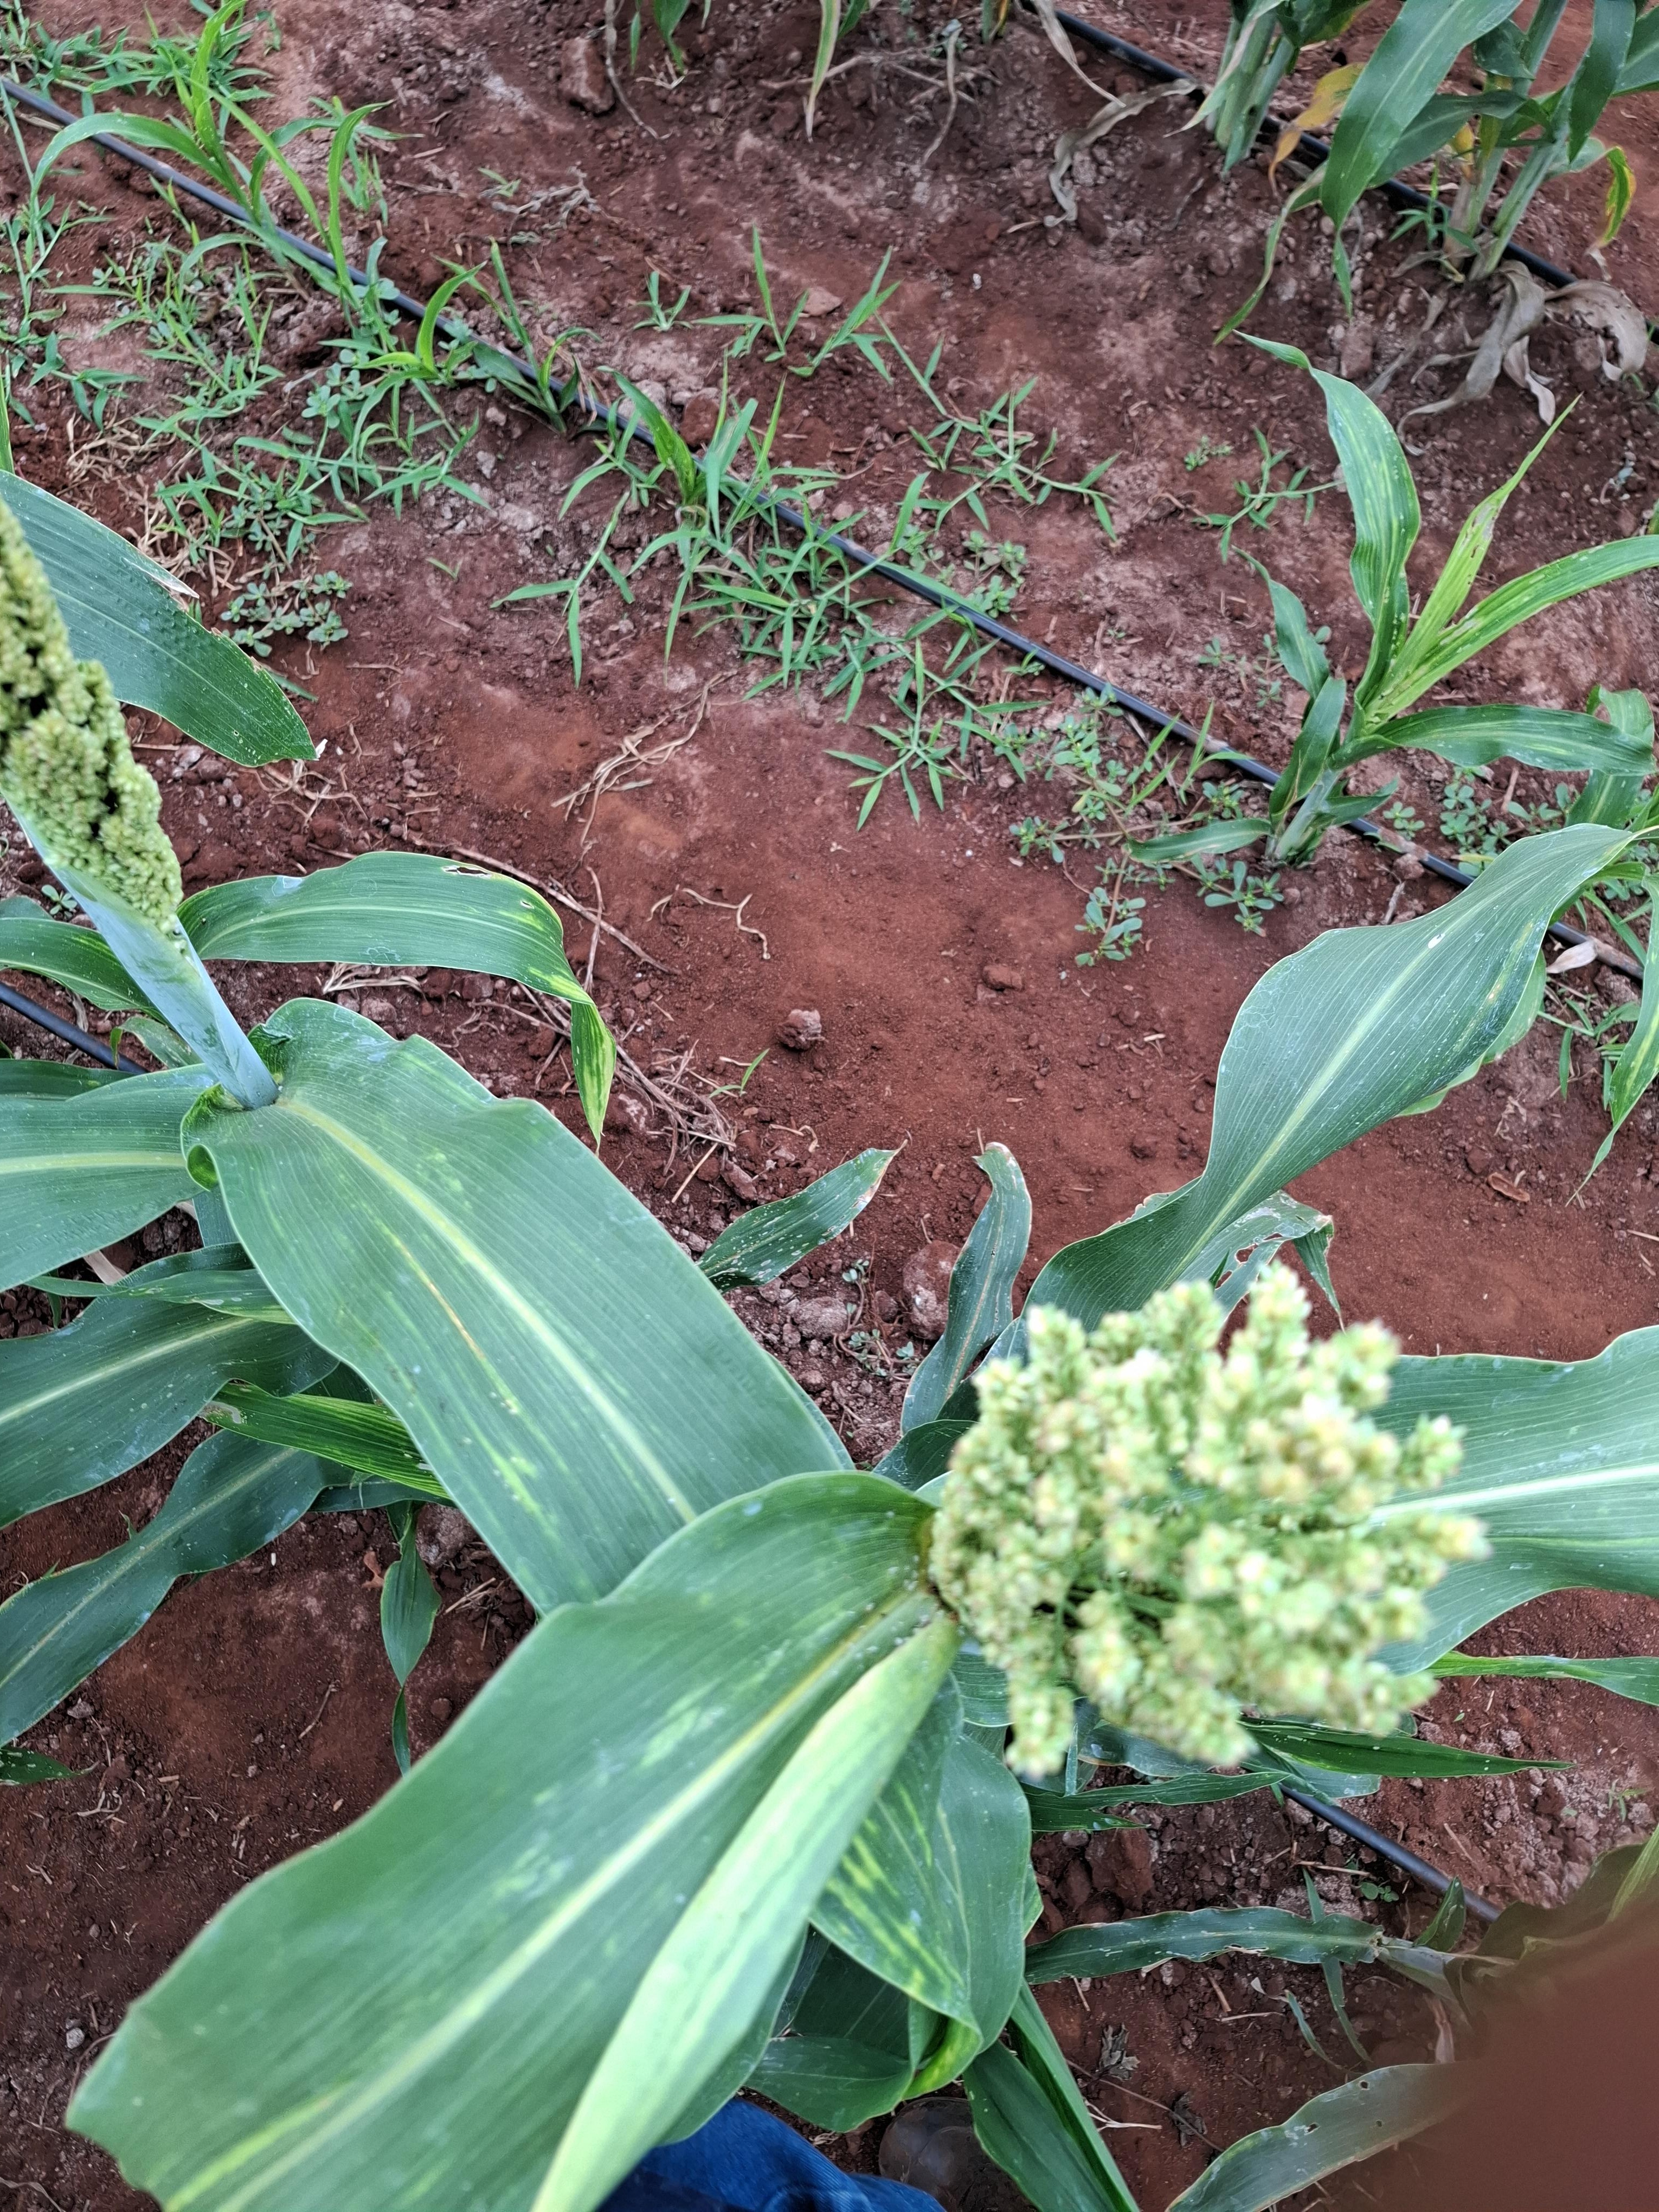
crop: sorghum
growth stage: flowering
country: Kenya
